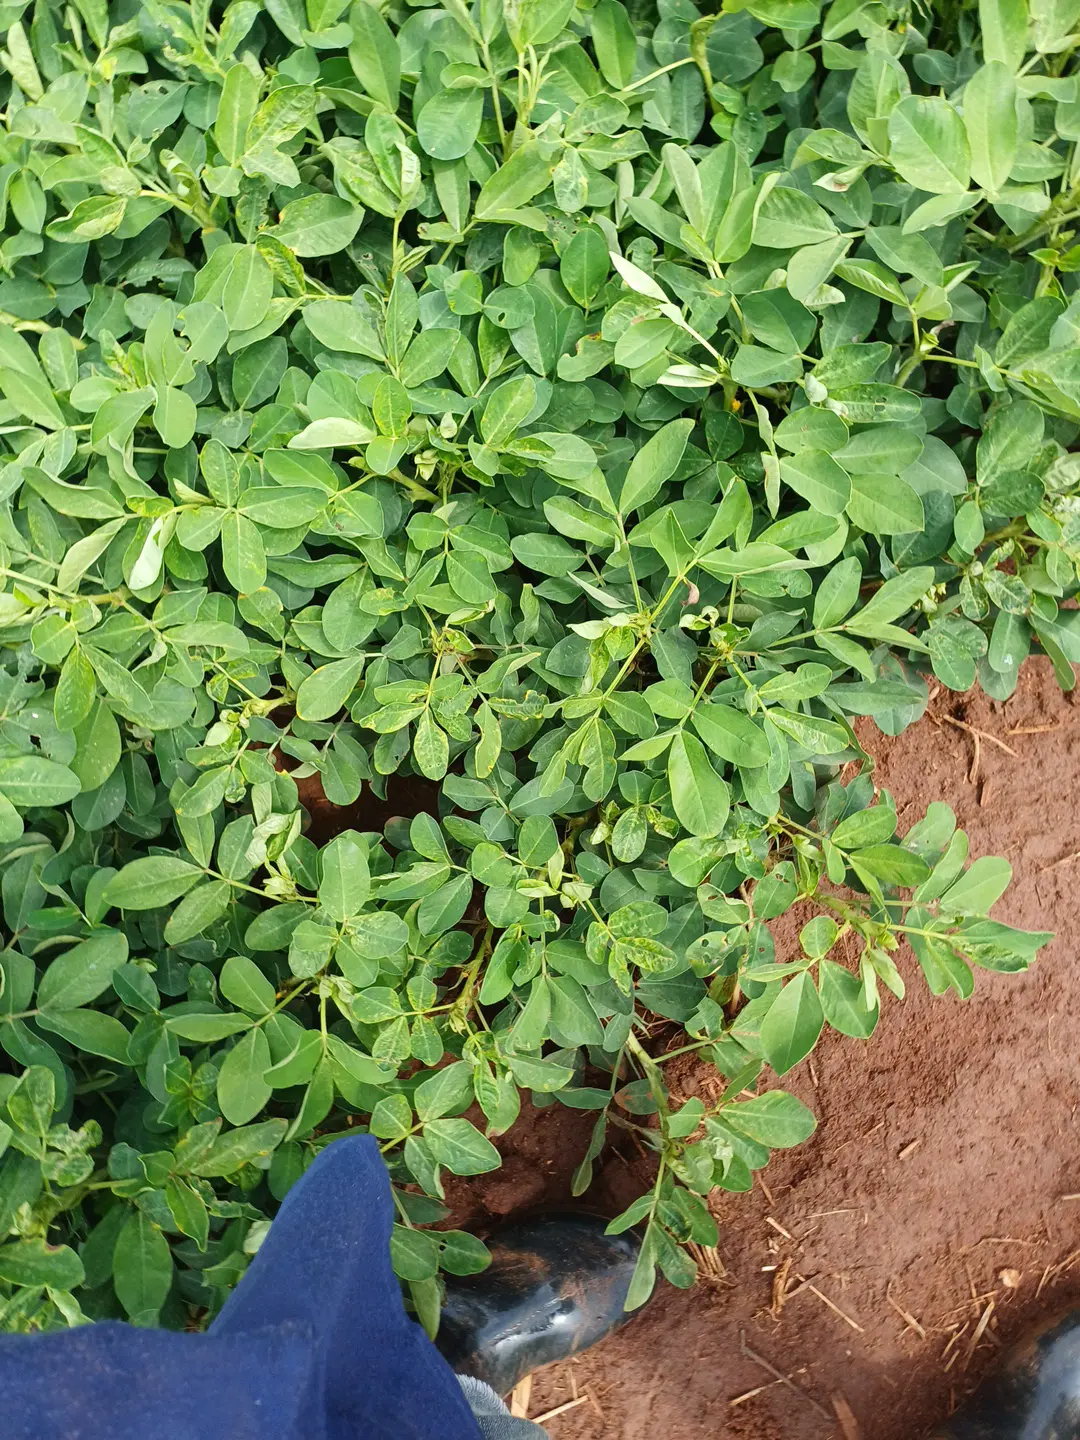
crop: groundnut
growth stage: pegging
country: Kenya
